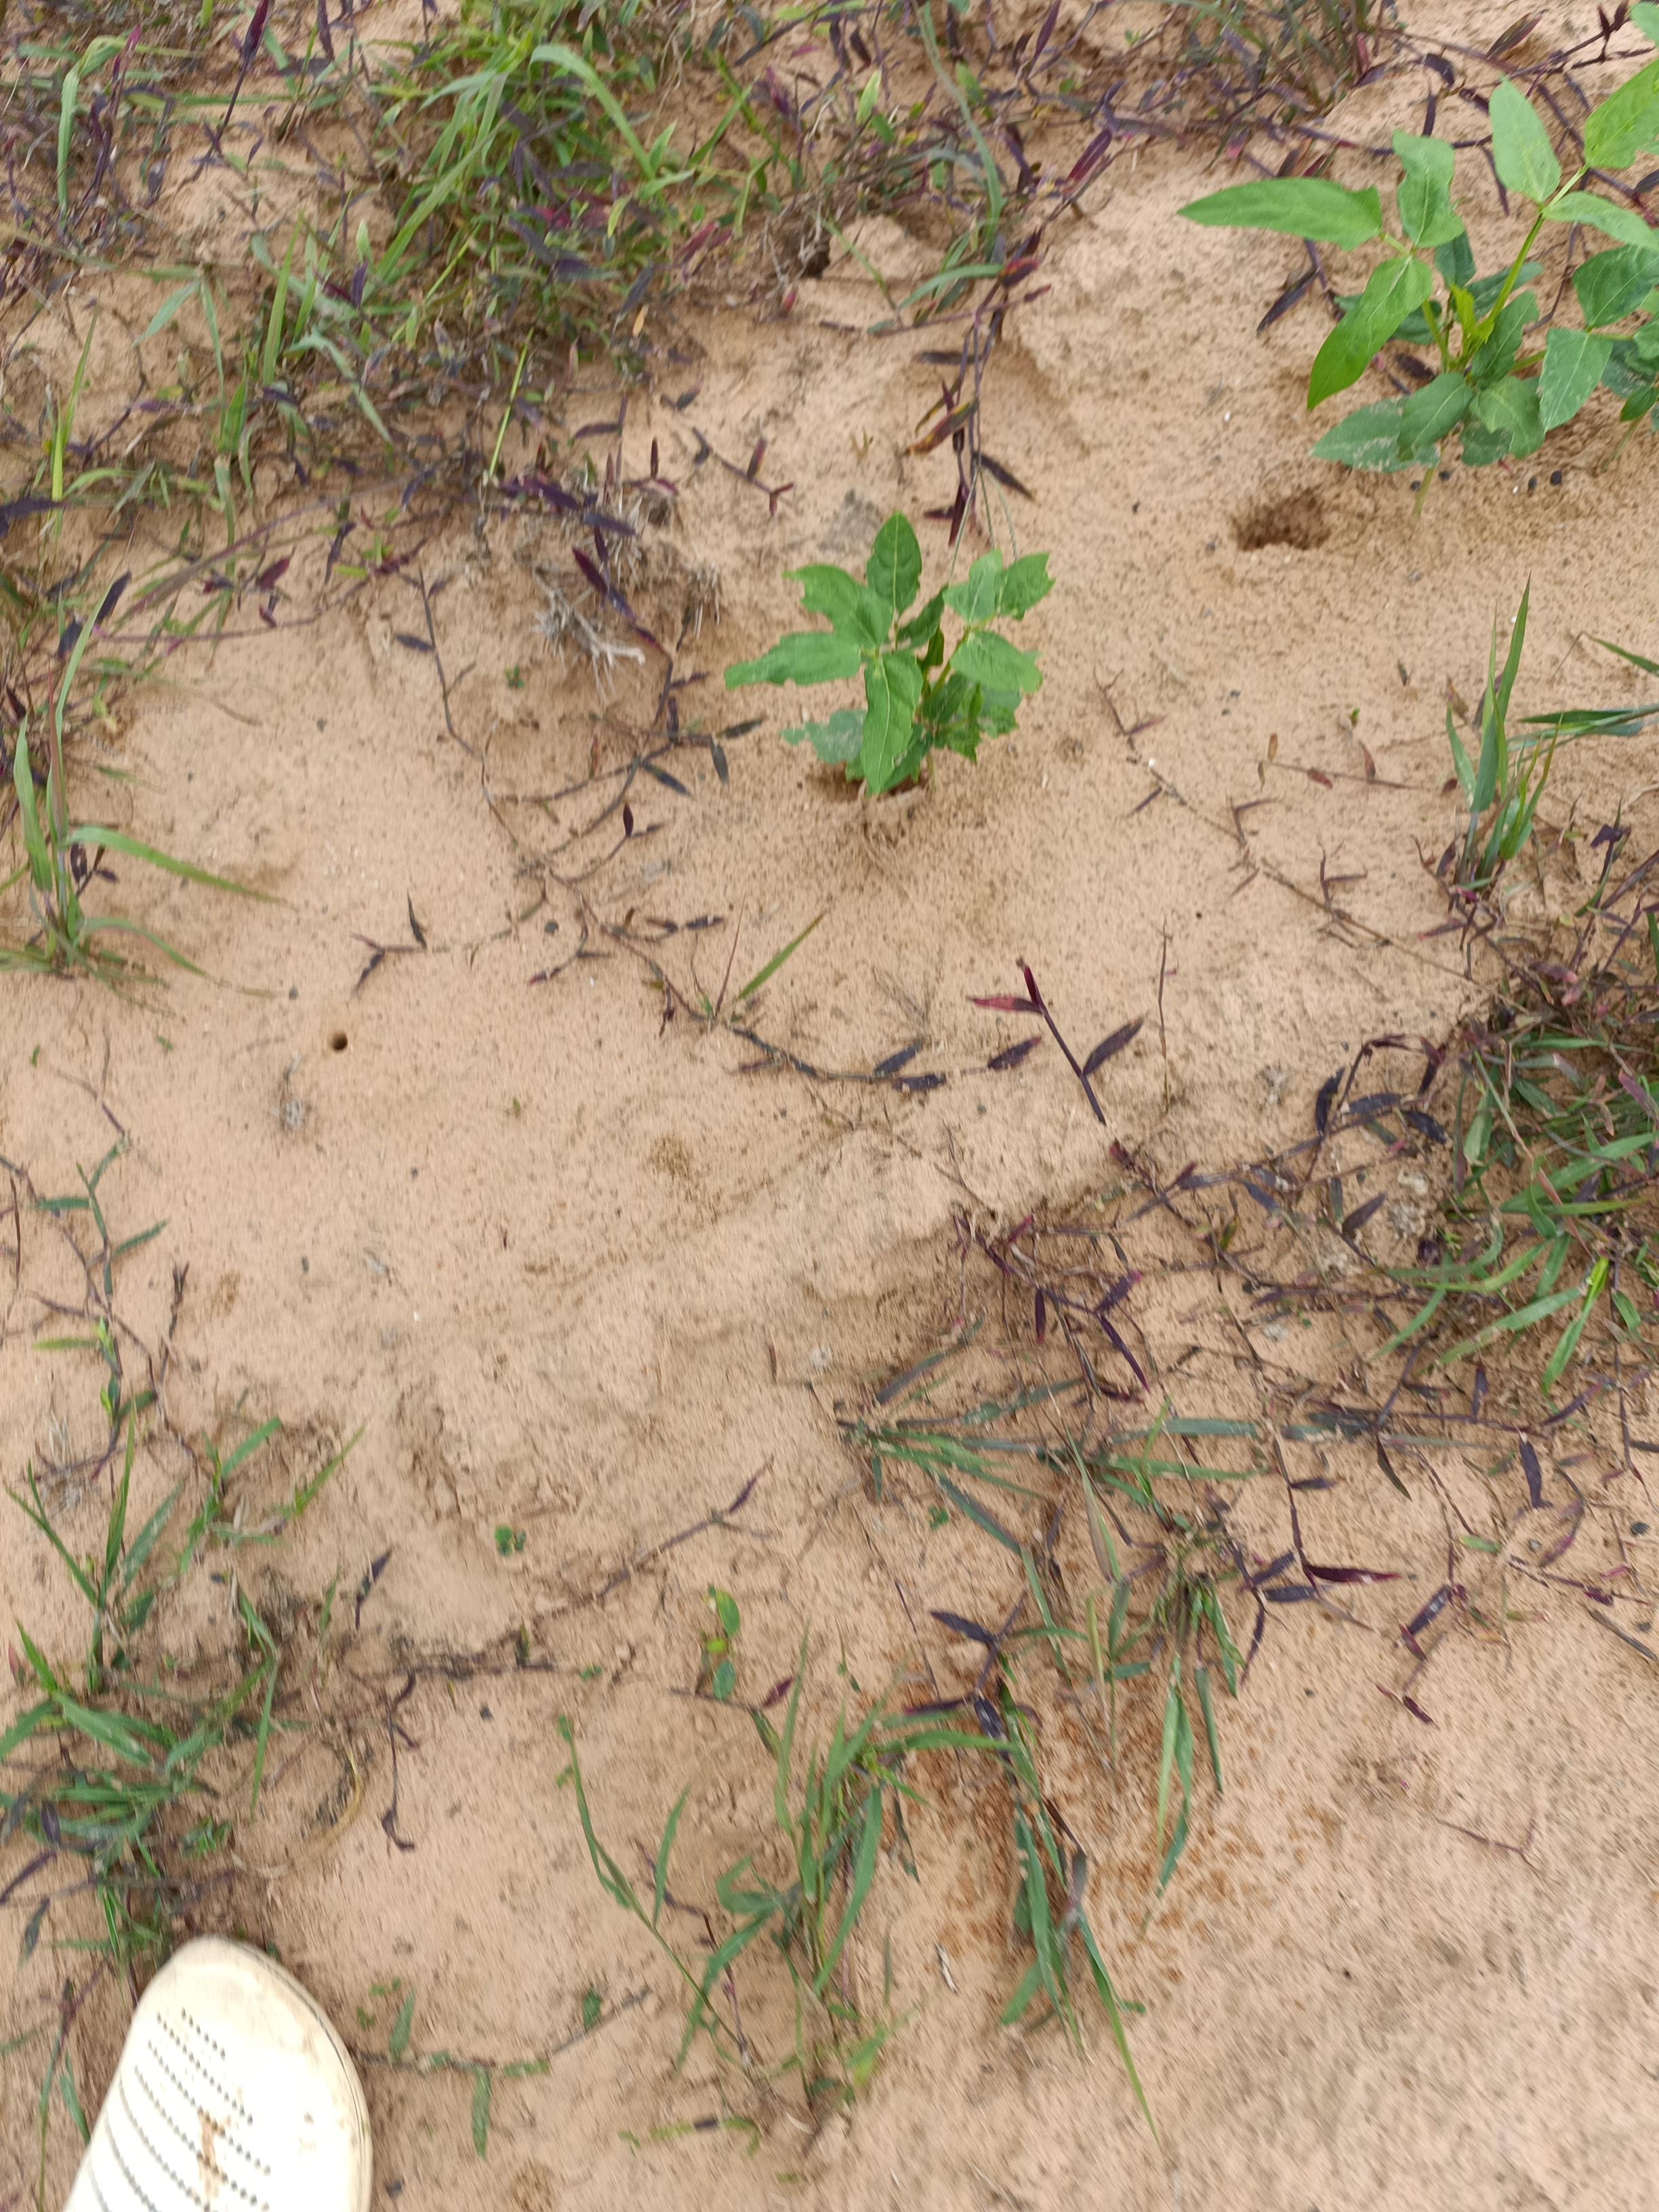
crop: cowpea
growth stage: emergence
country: Nigeria
